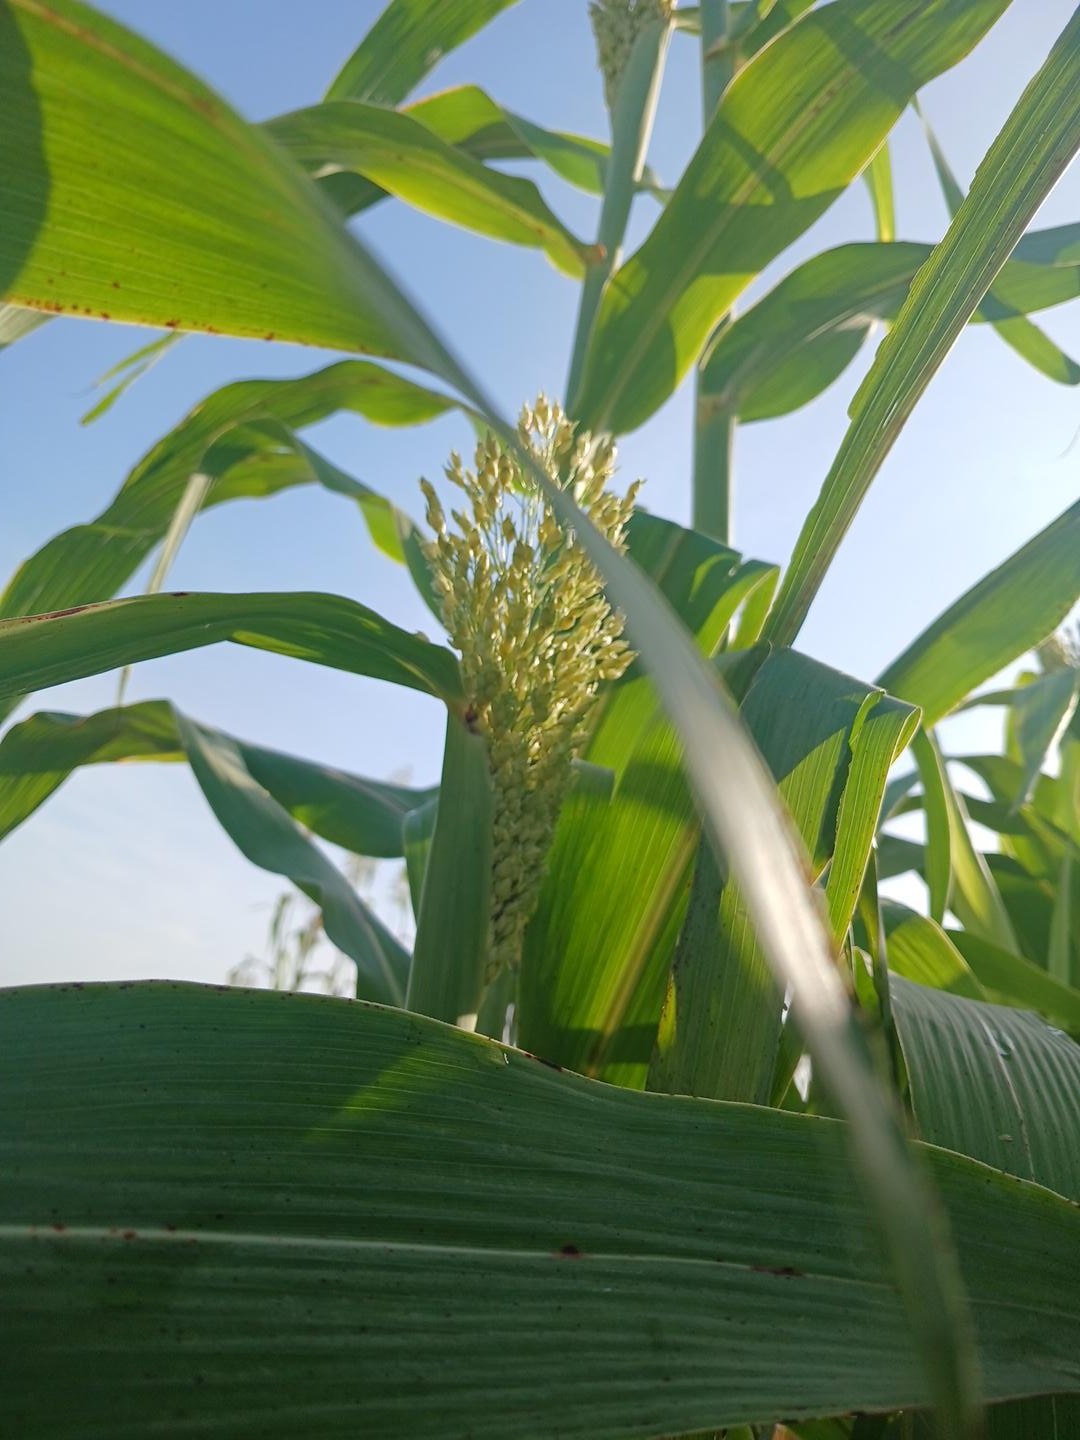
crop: sorghum
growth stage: filling grain
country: Senegal
